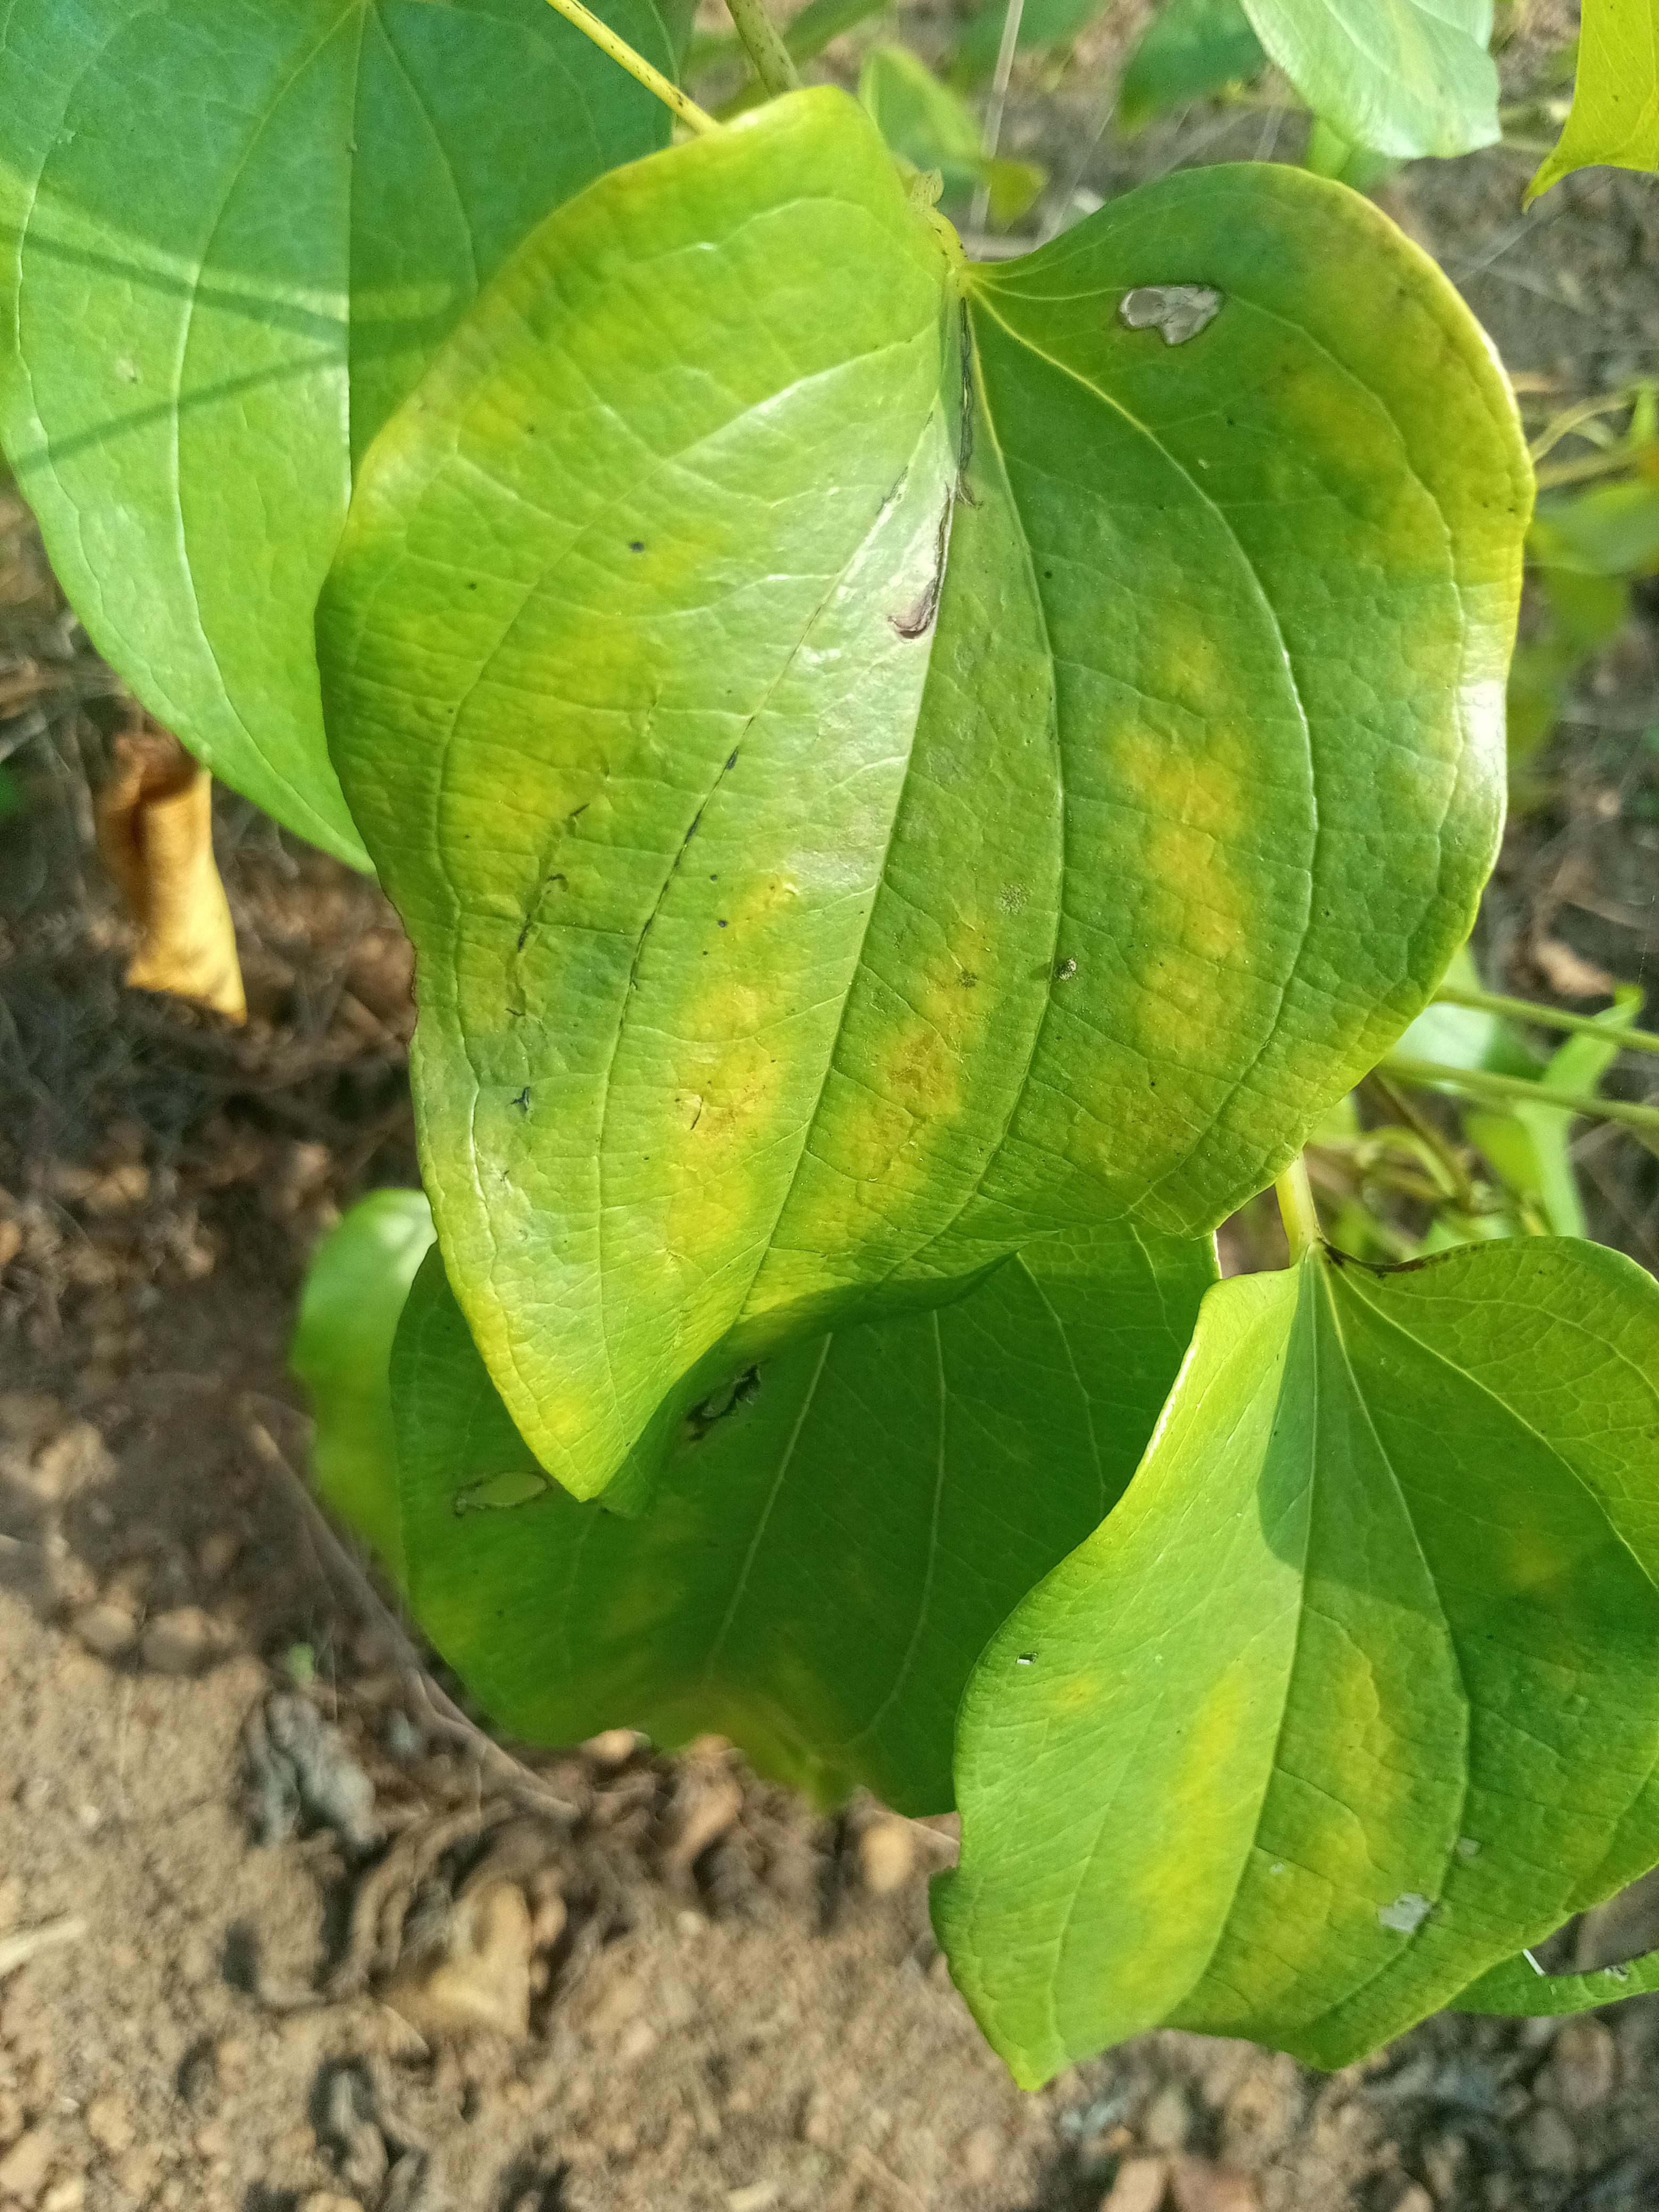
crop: yam
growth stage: maturity
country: Nigeria
